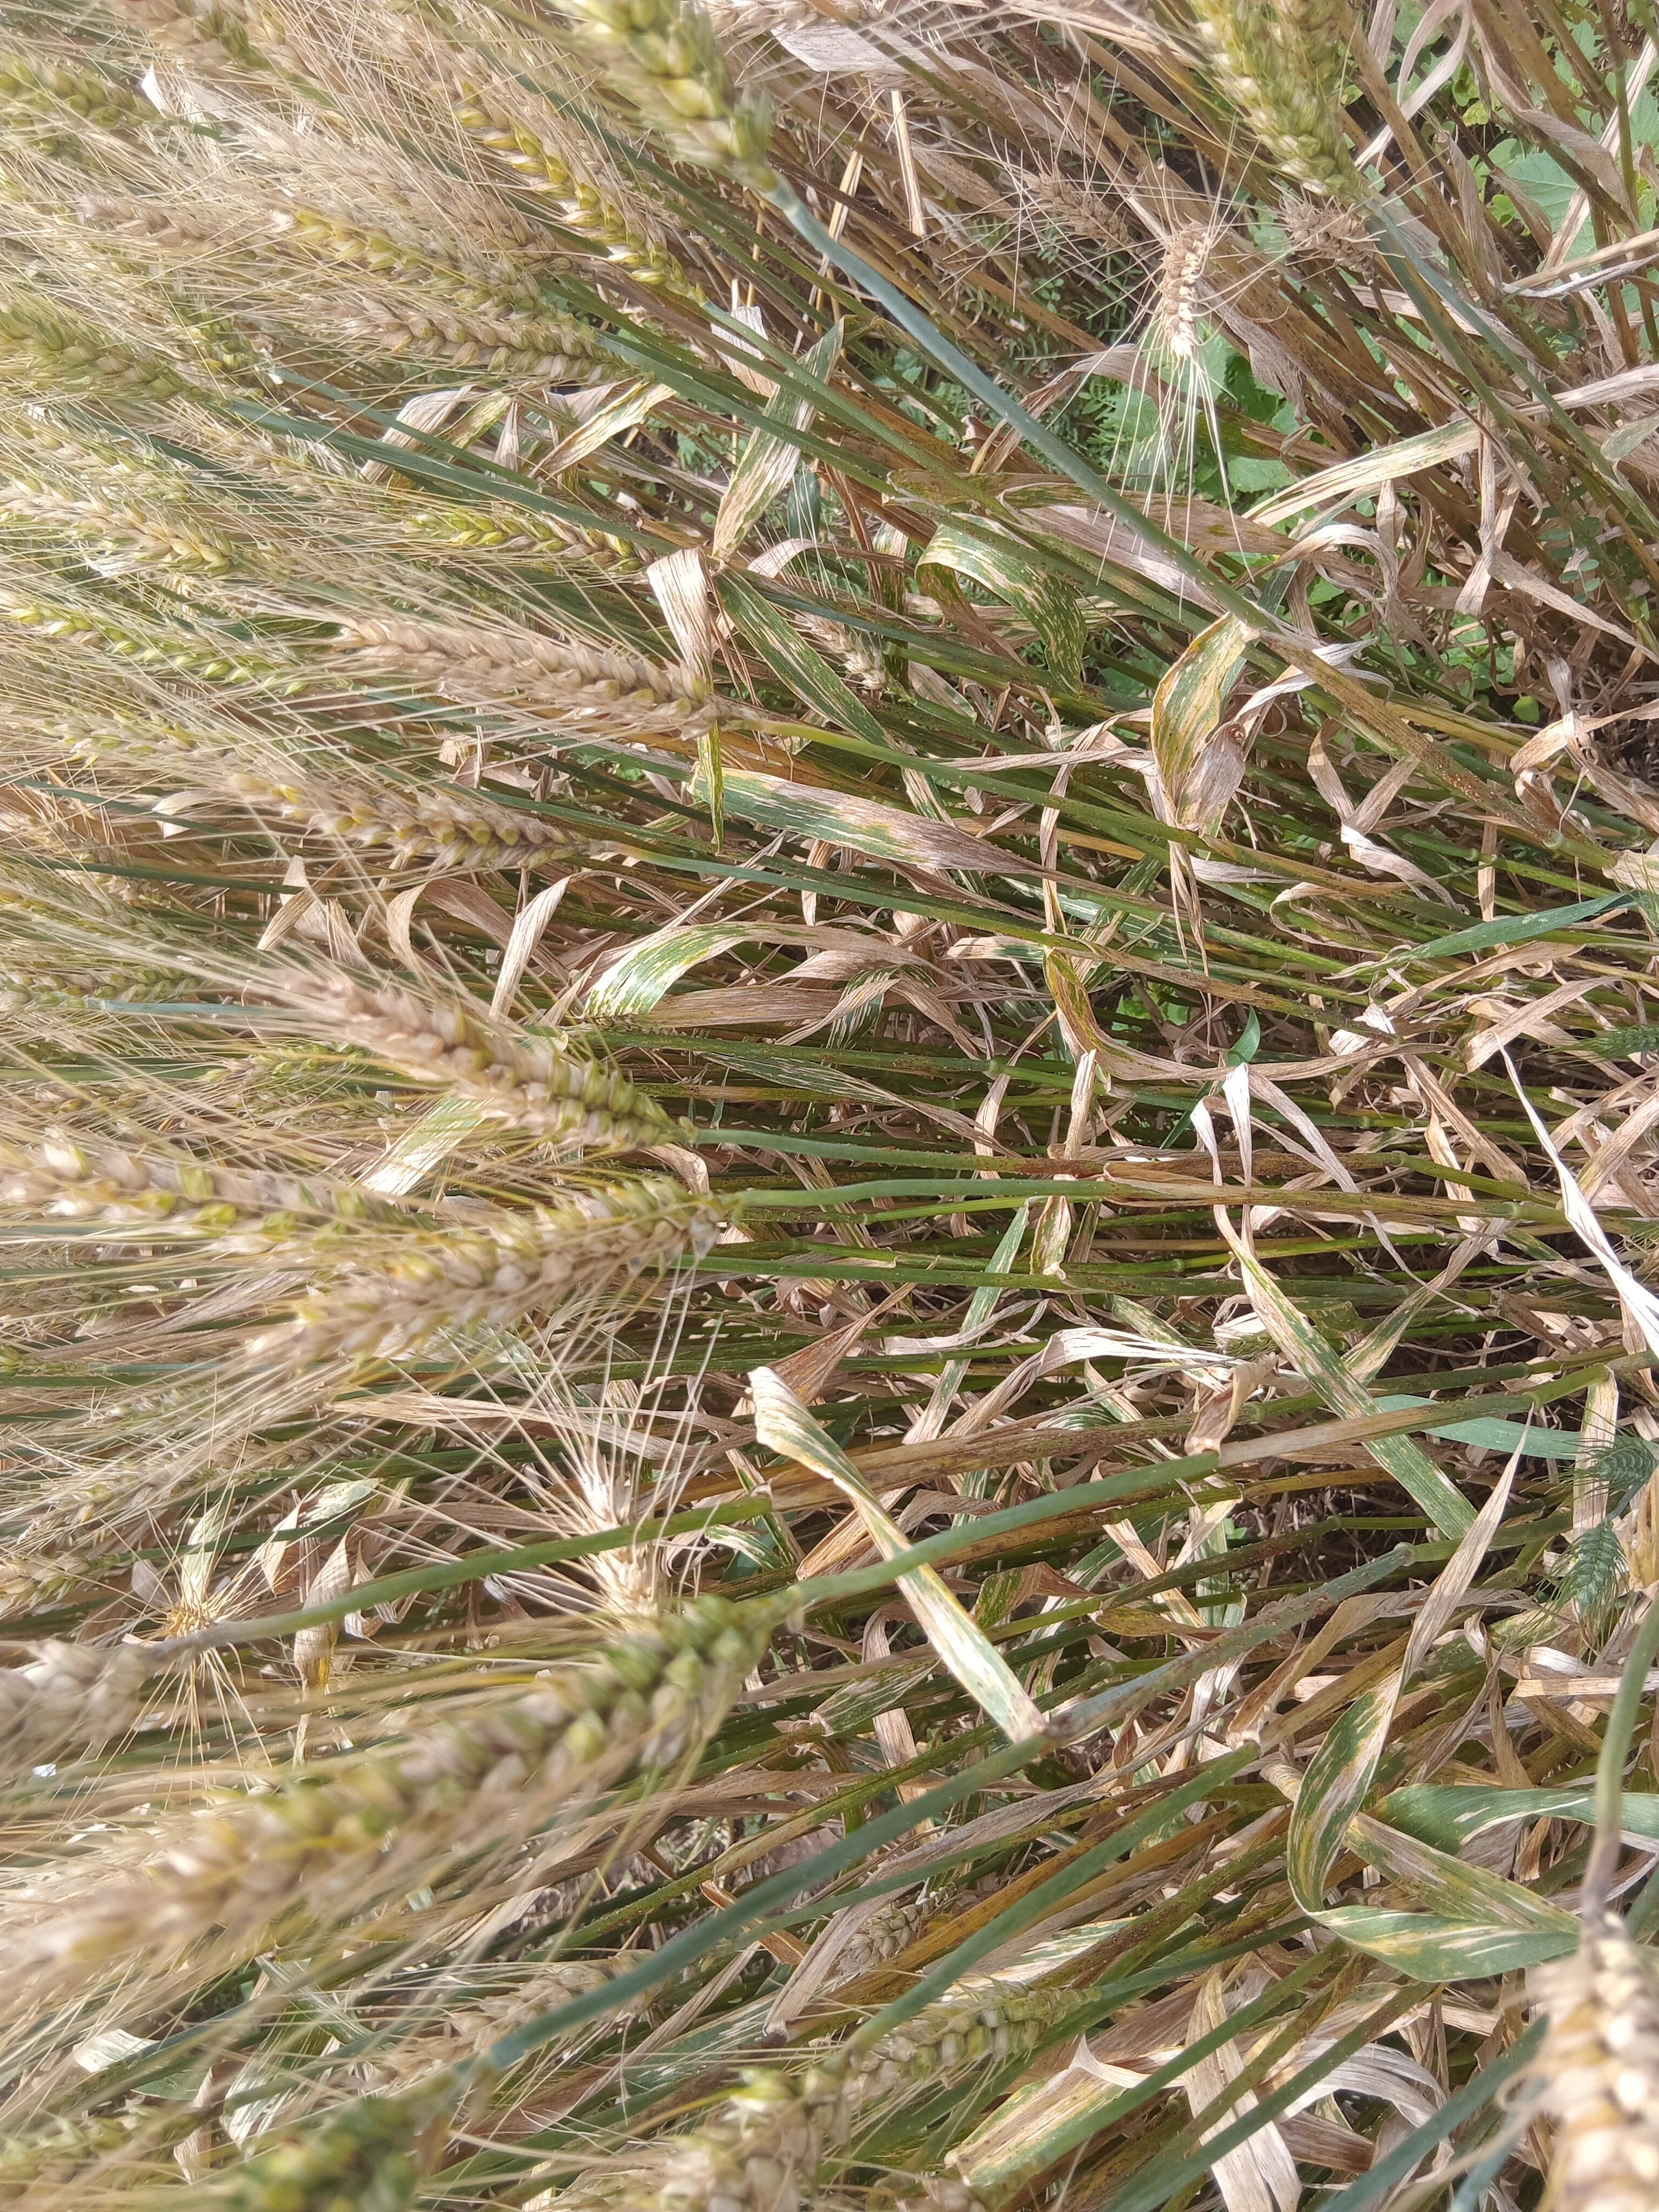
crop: wheat
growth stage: maturity
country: Kenya
